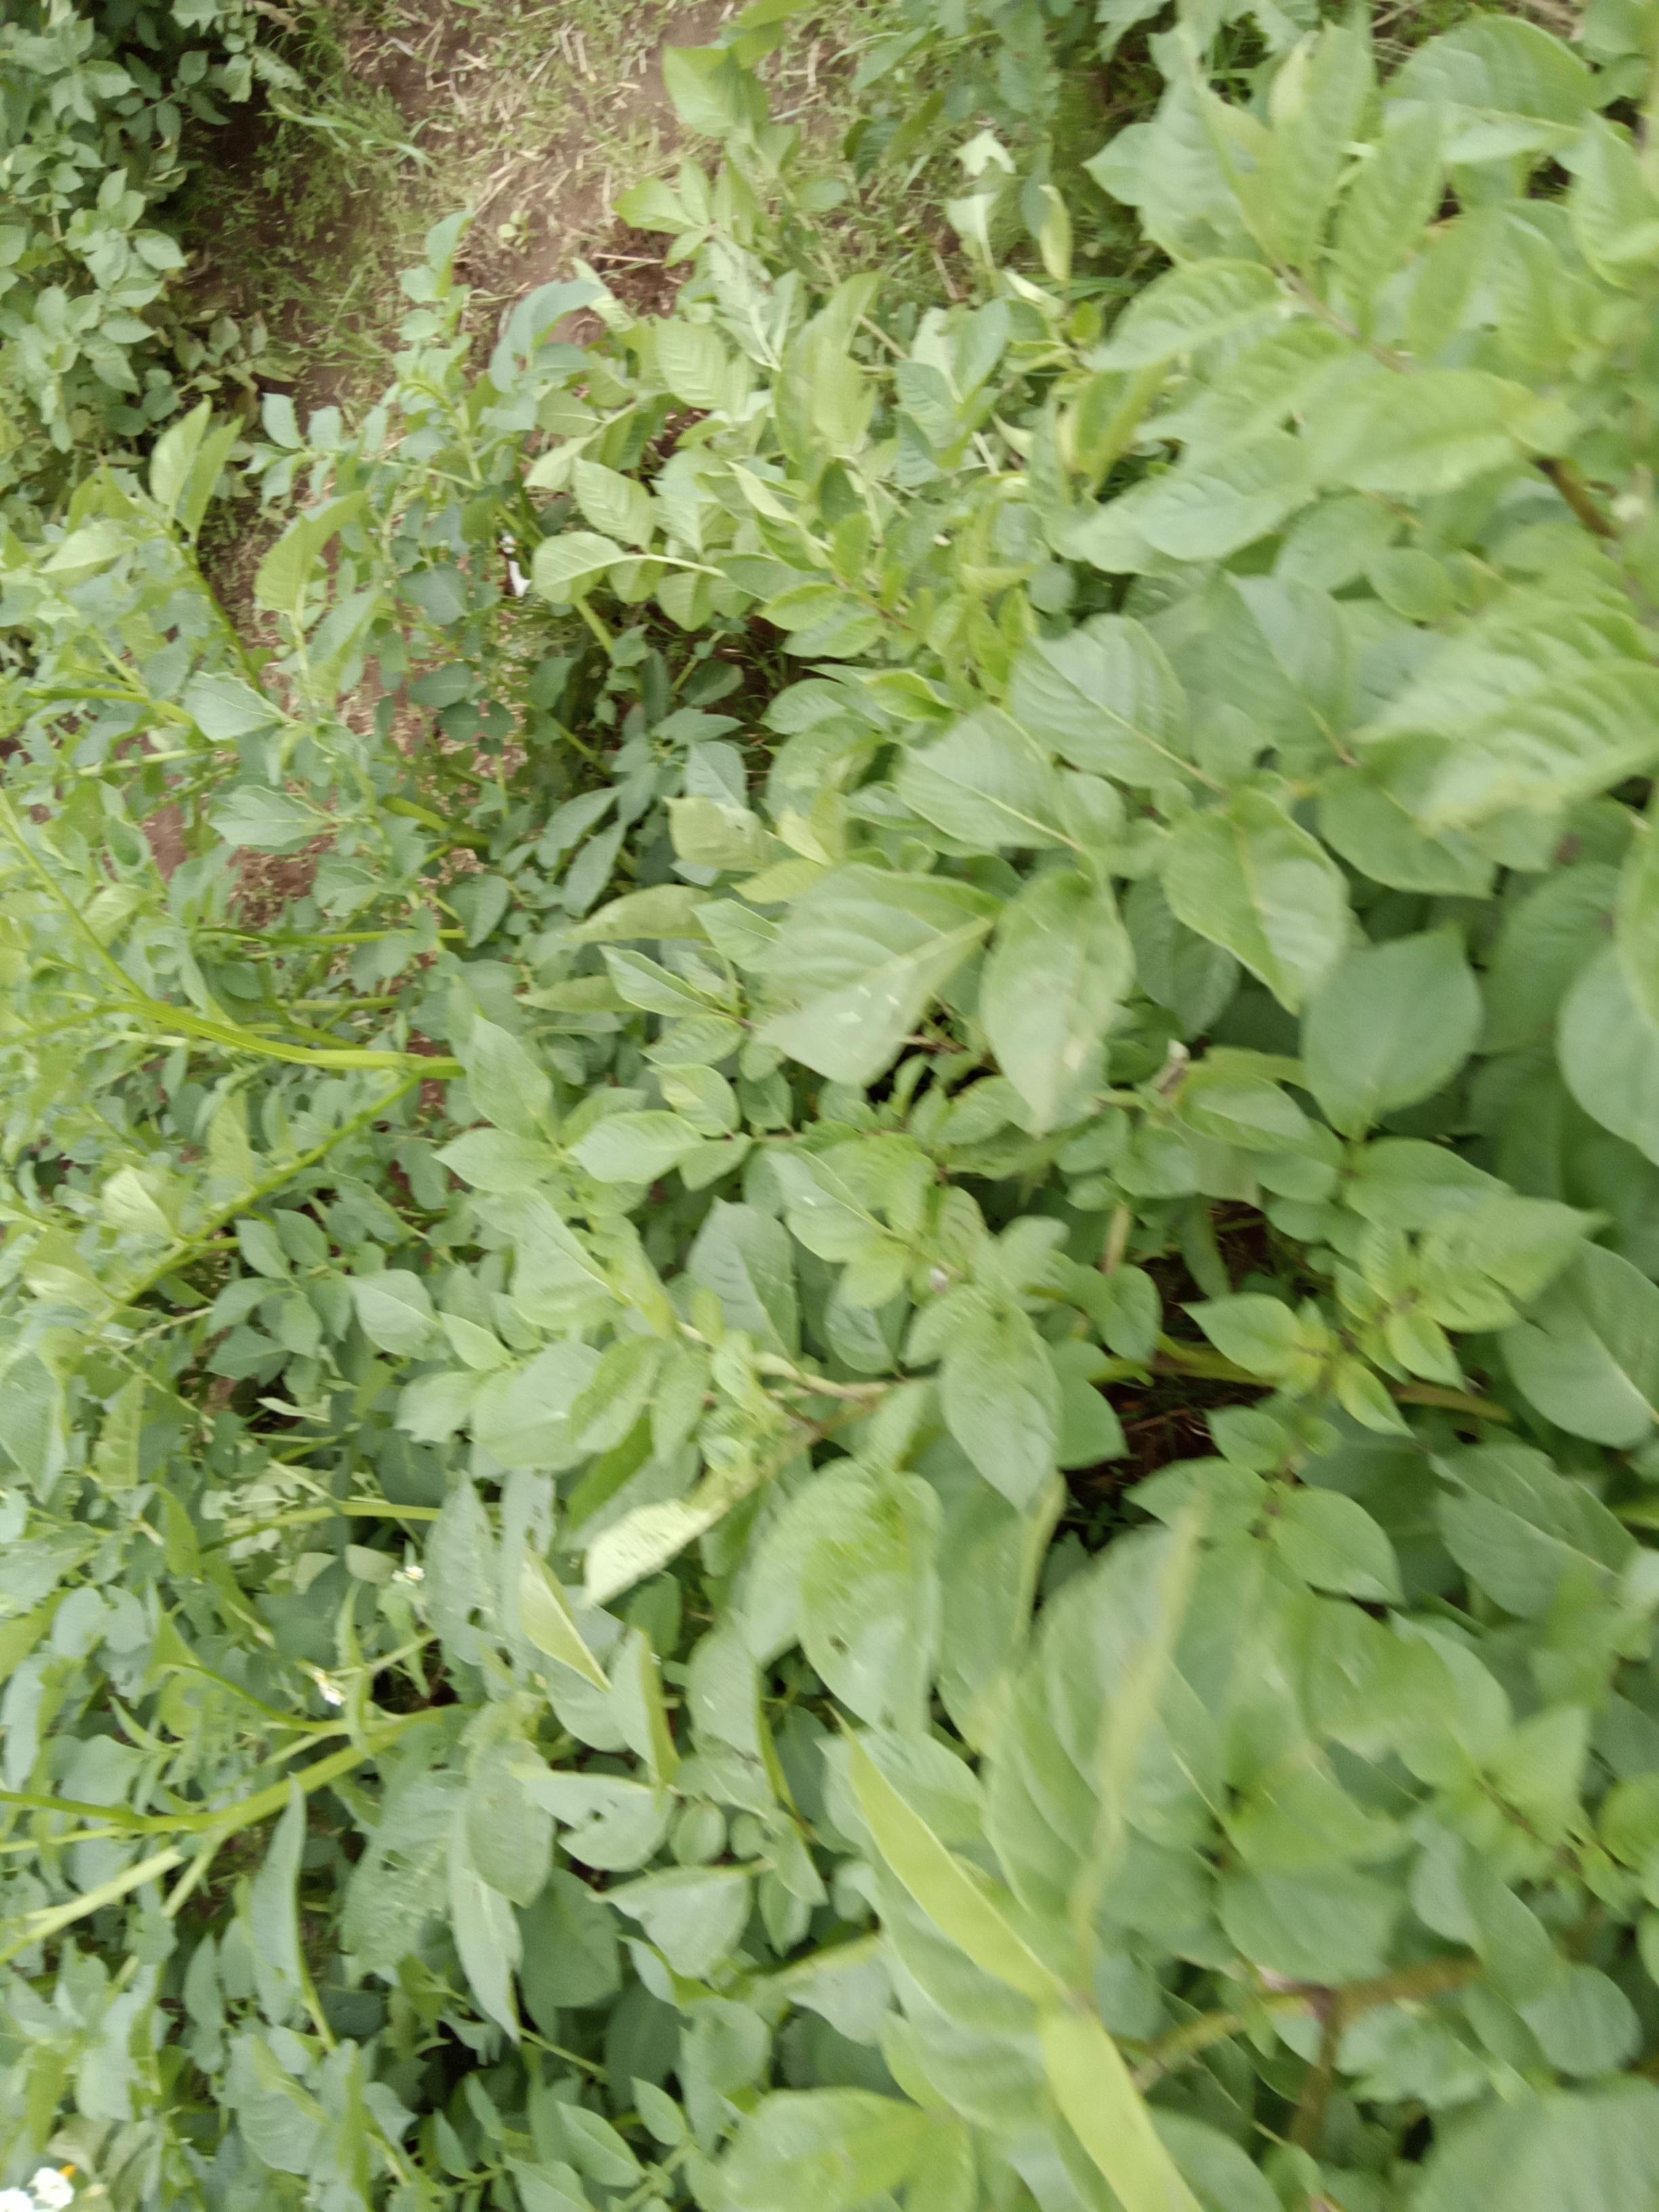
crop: potato
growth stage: flowering
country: Kenya
